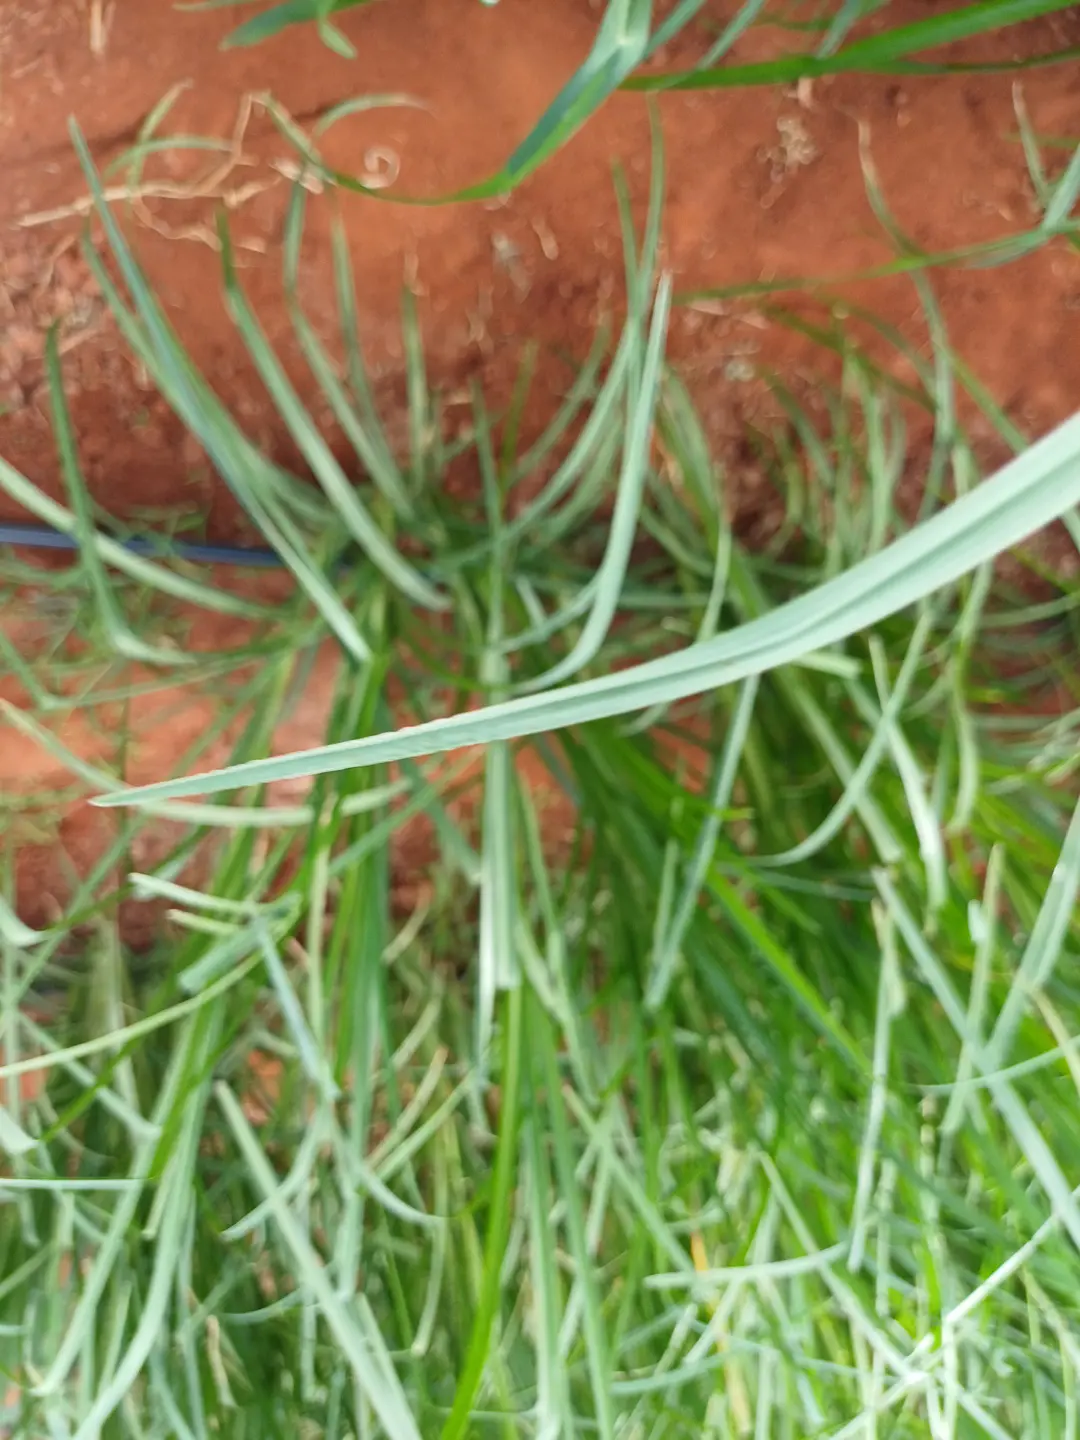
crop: finger millet
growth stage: flowering
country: Kenya
